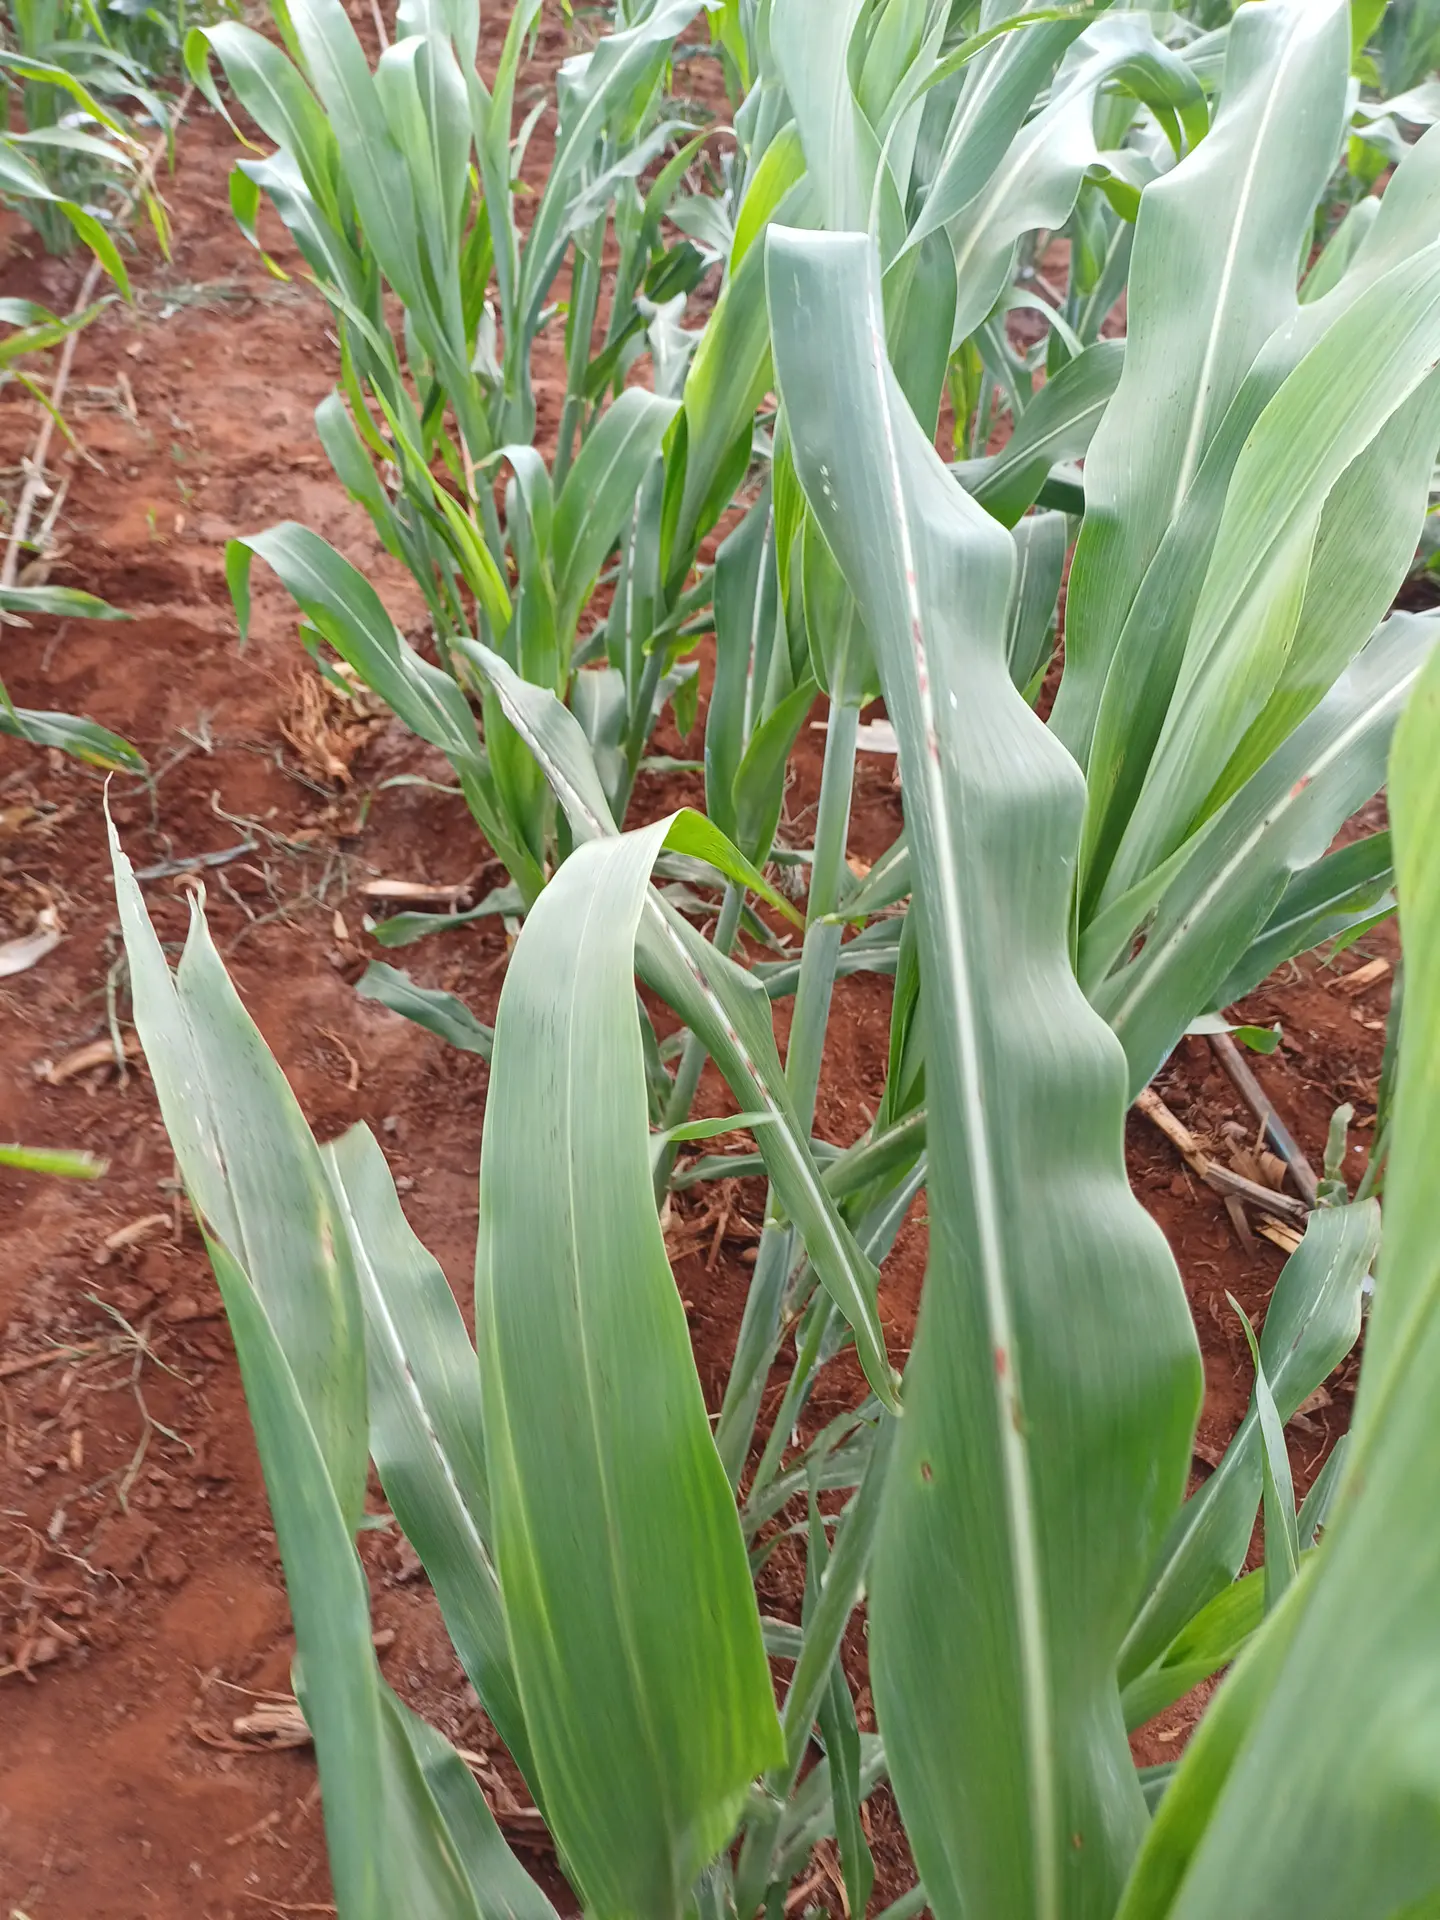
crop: sorghum
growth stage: vegetative
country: Kenya
